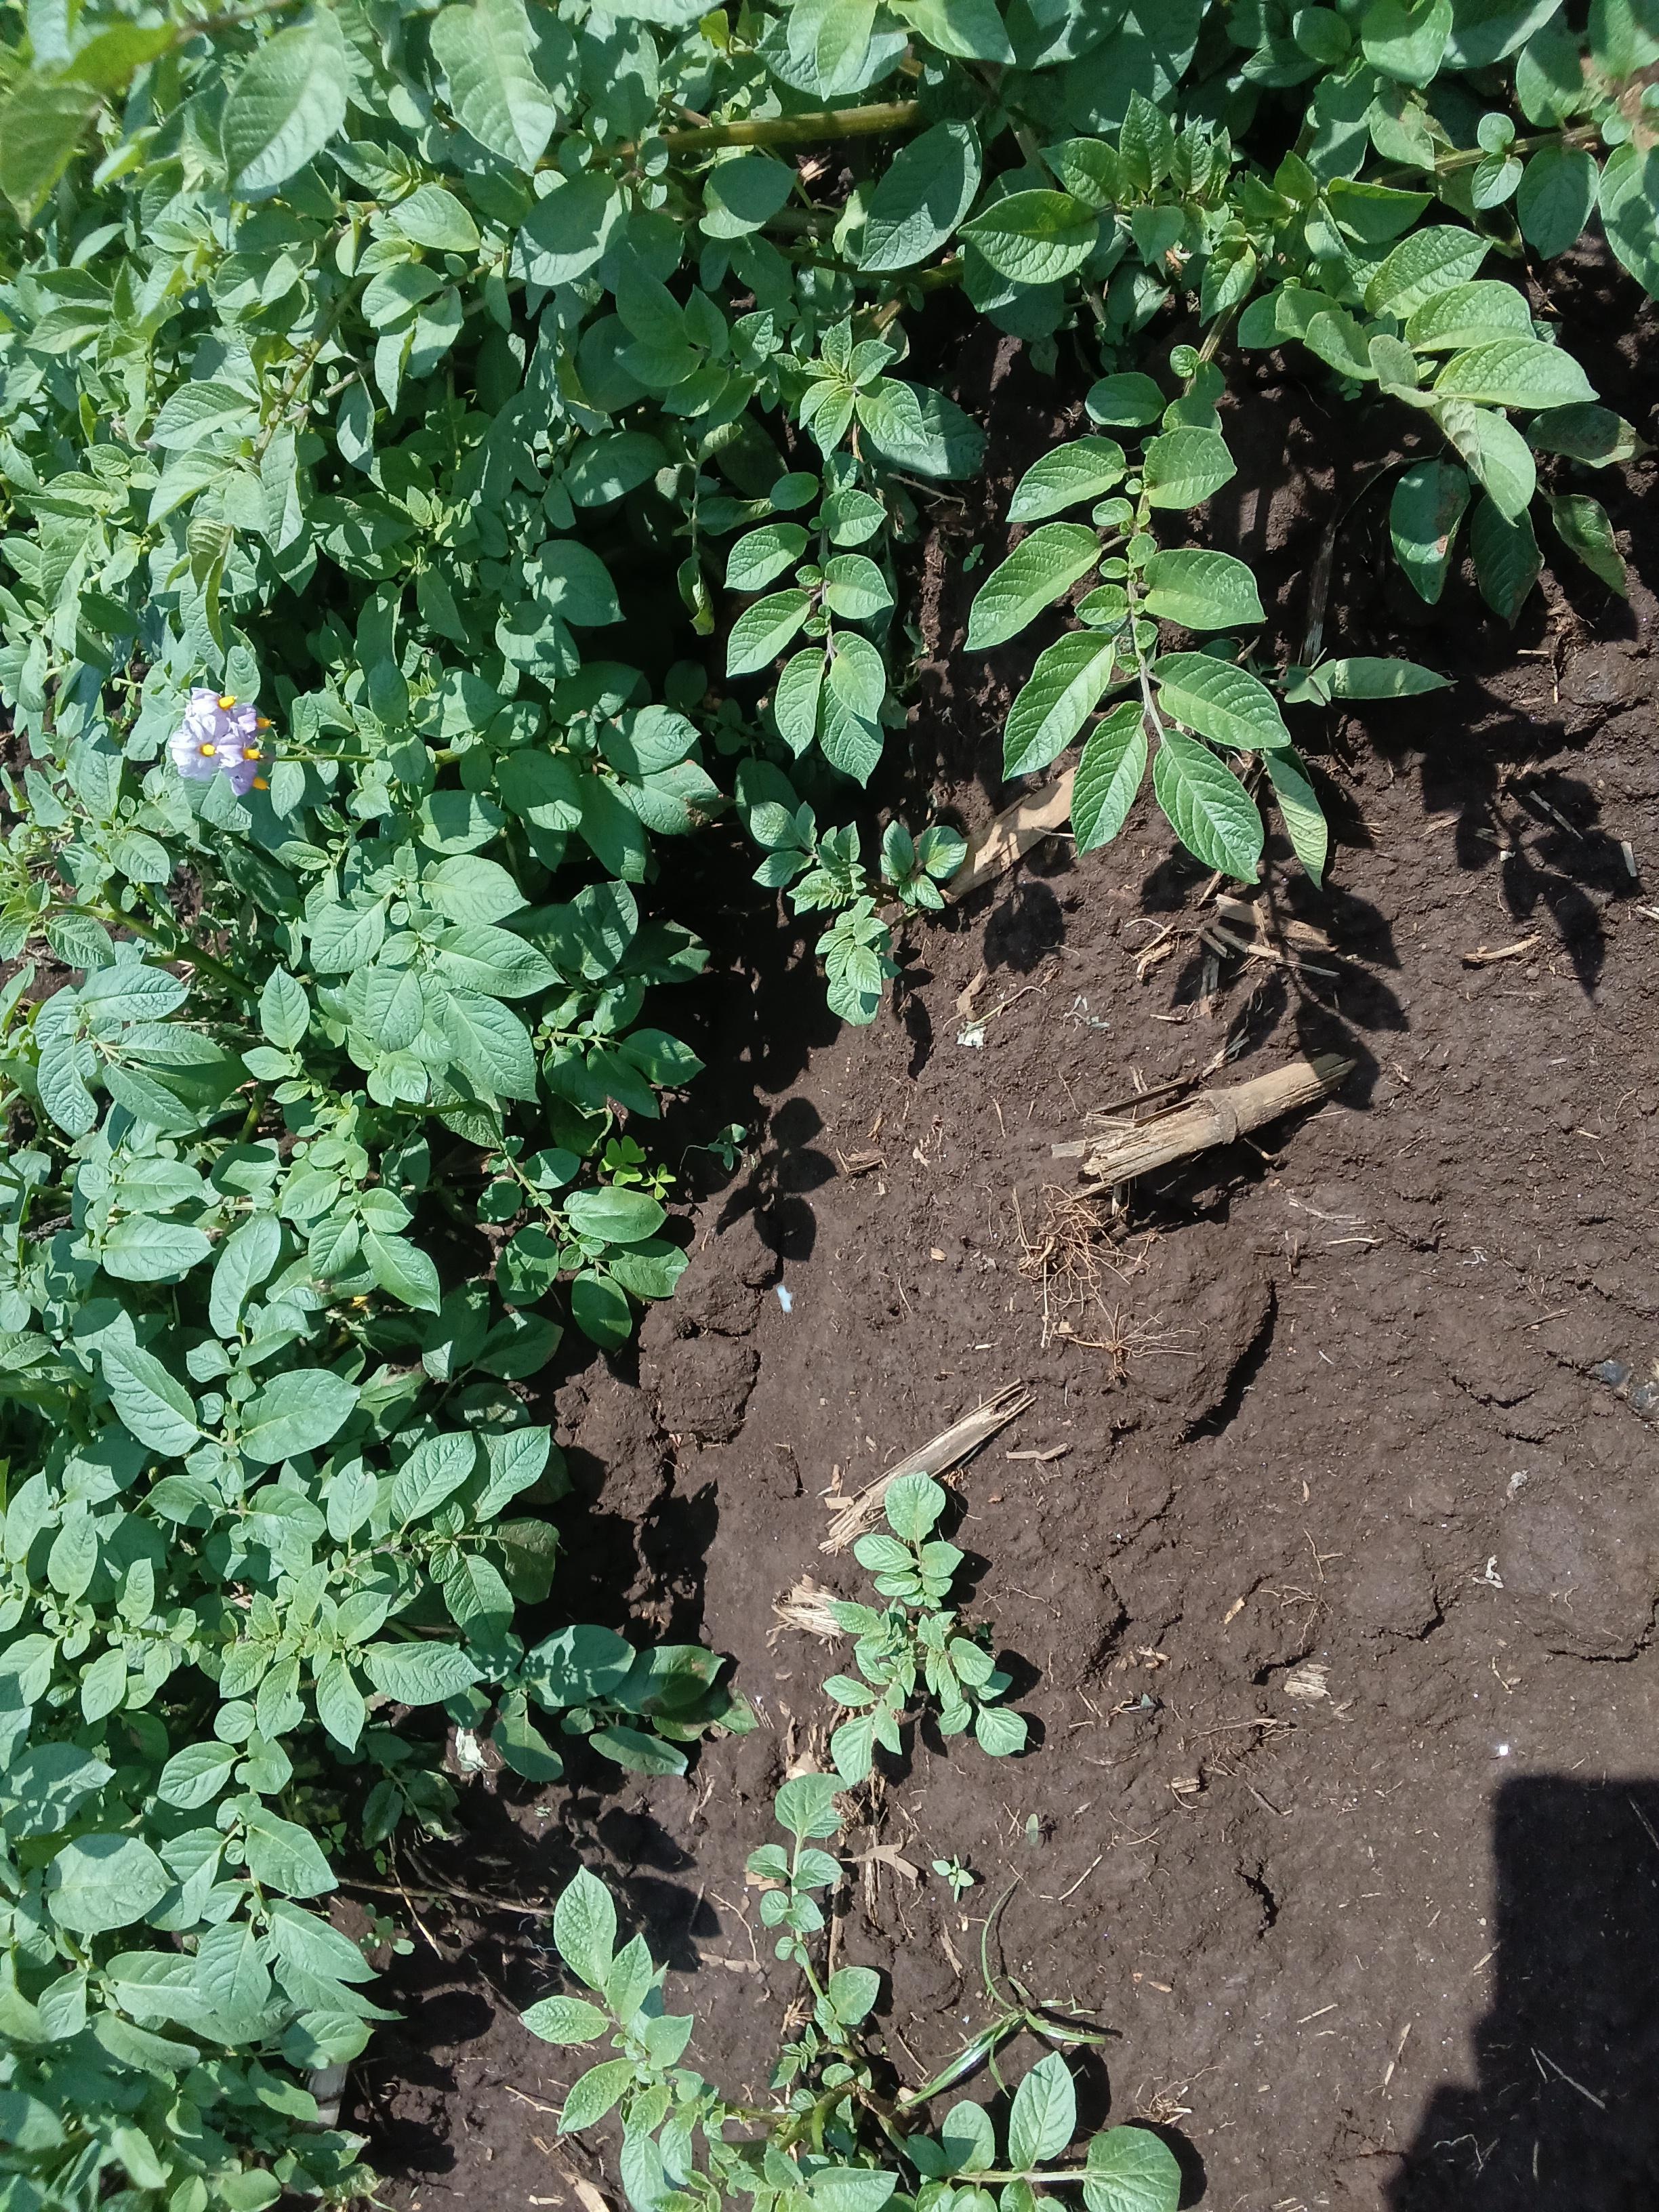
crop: potato
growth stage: vegetative
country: Kenya
